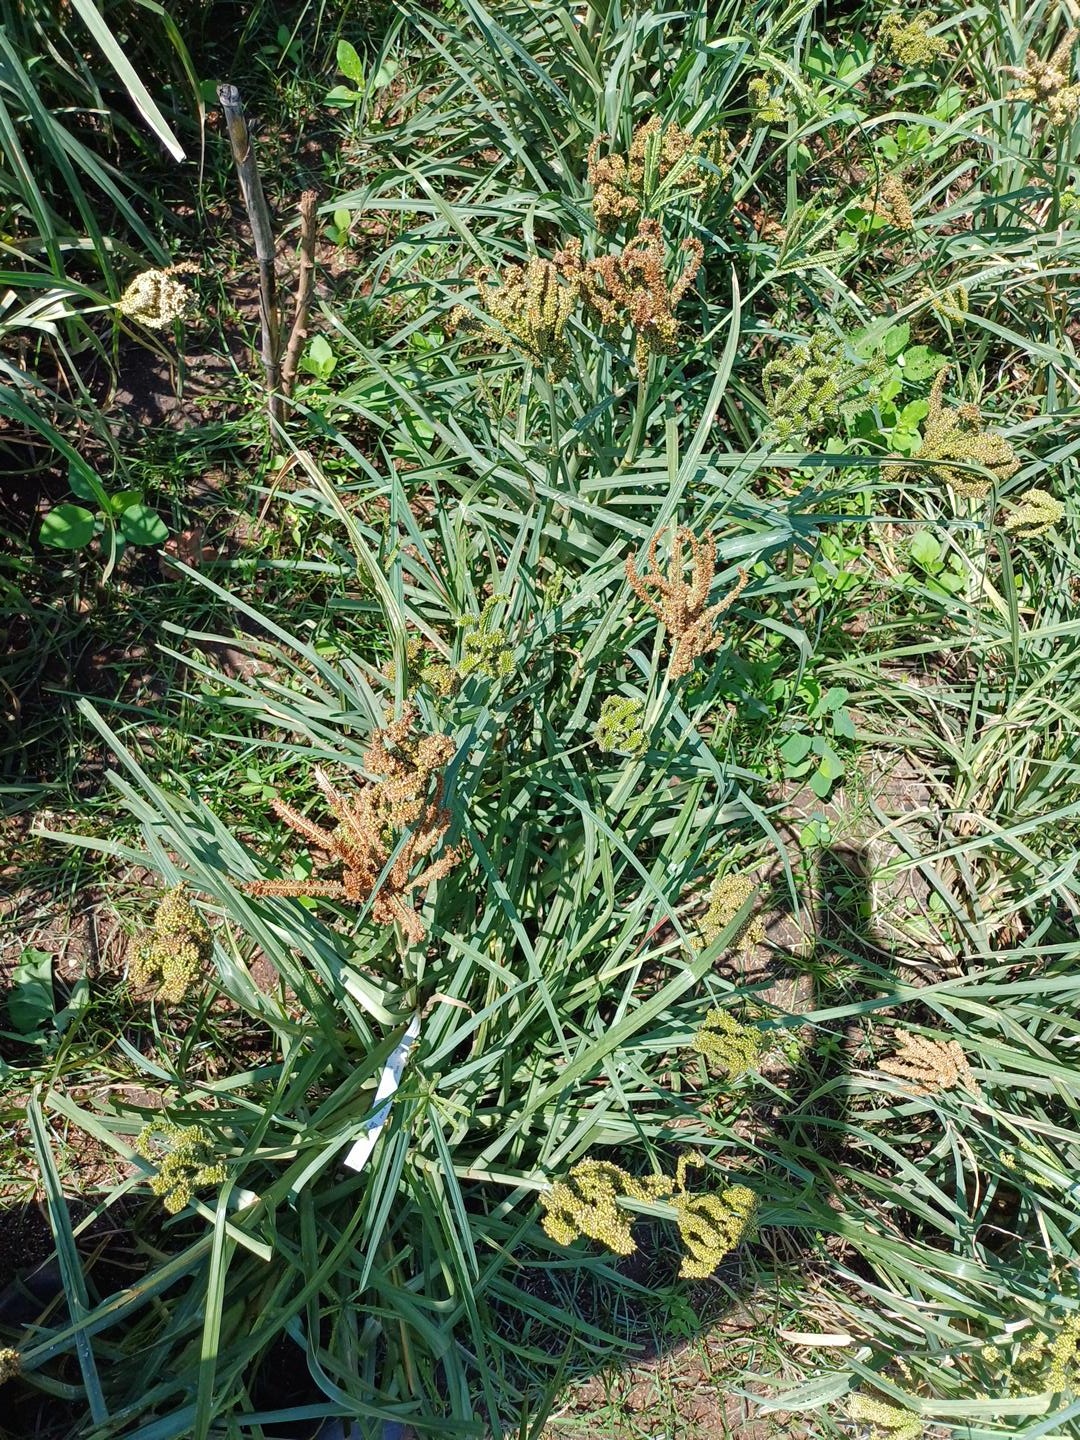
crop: finger millet
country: Kenya
